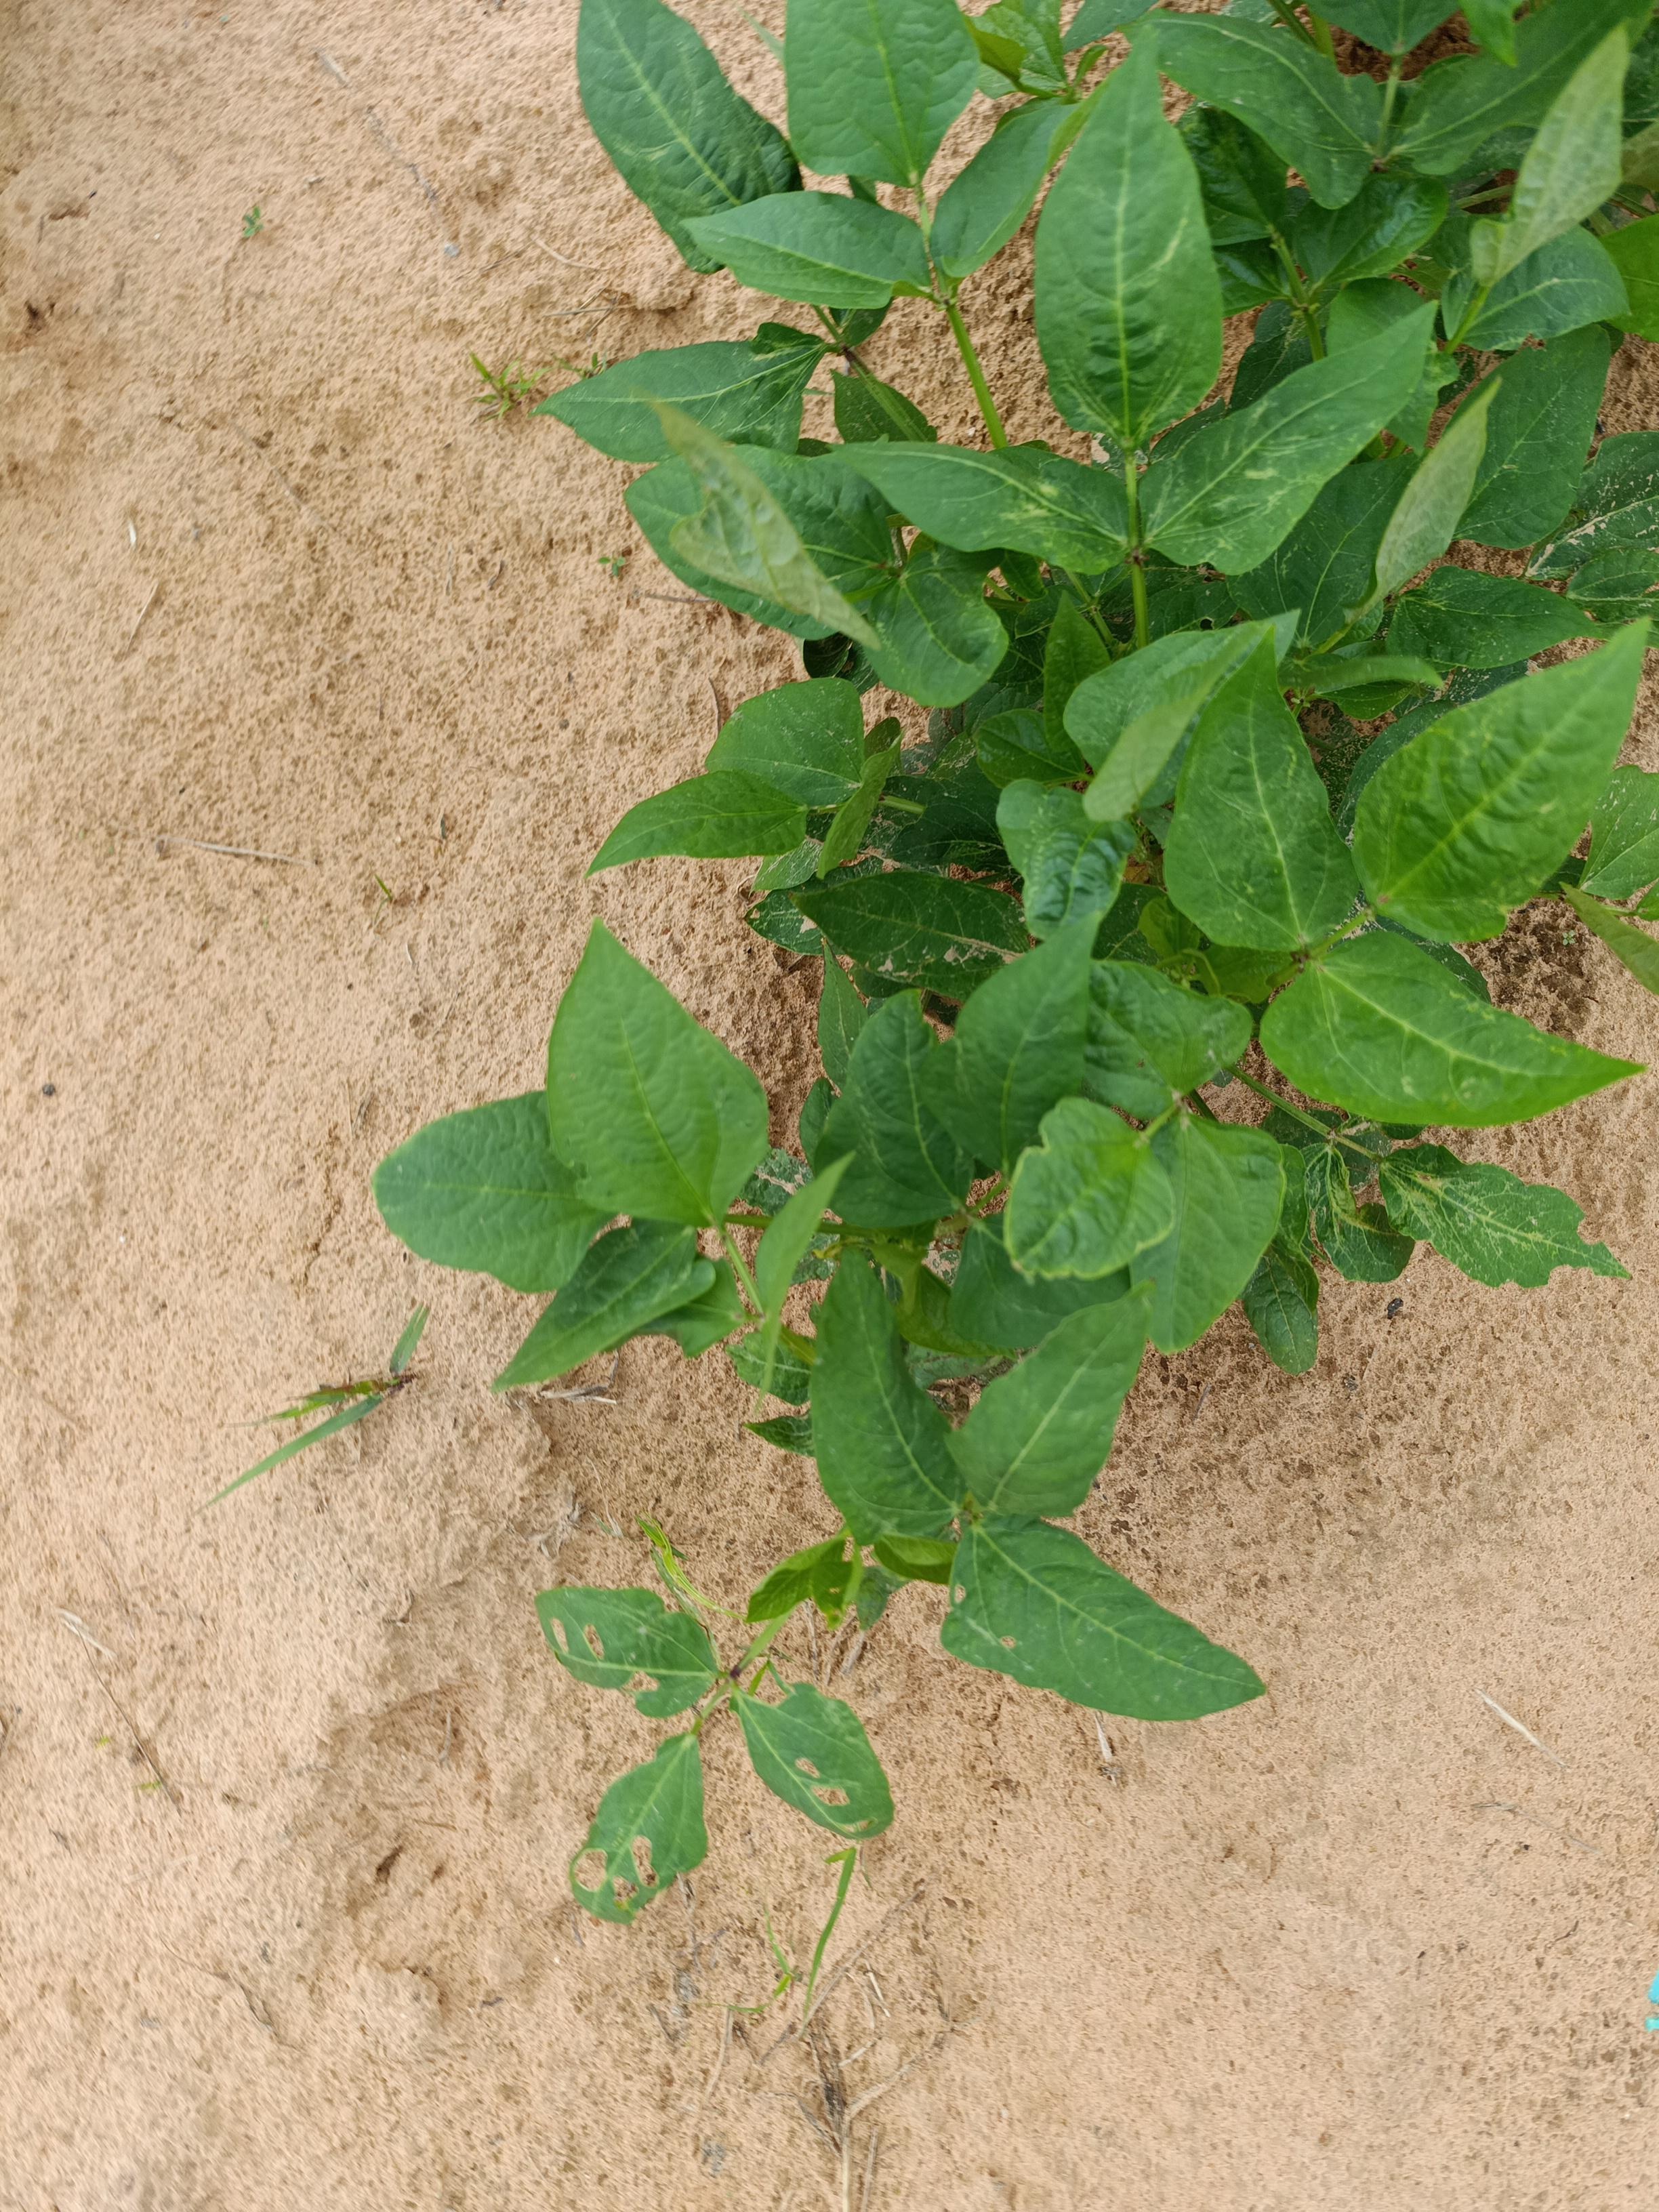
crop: cowpea
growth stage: emergence
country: Nigeria
